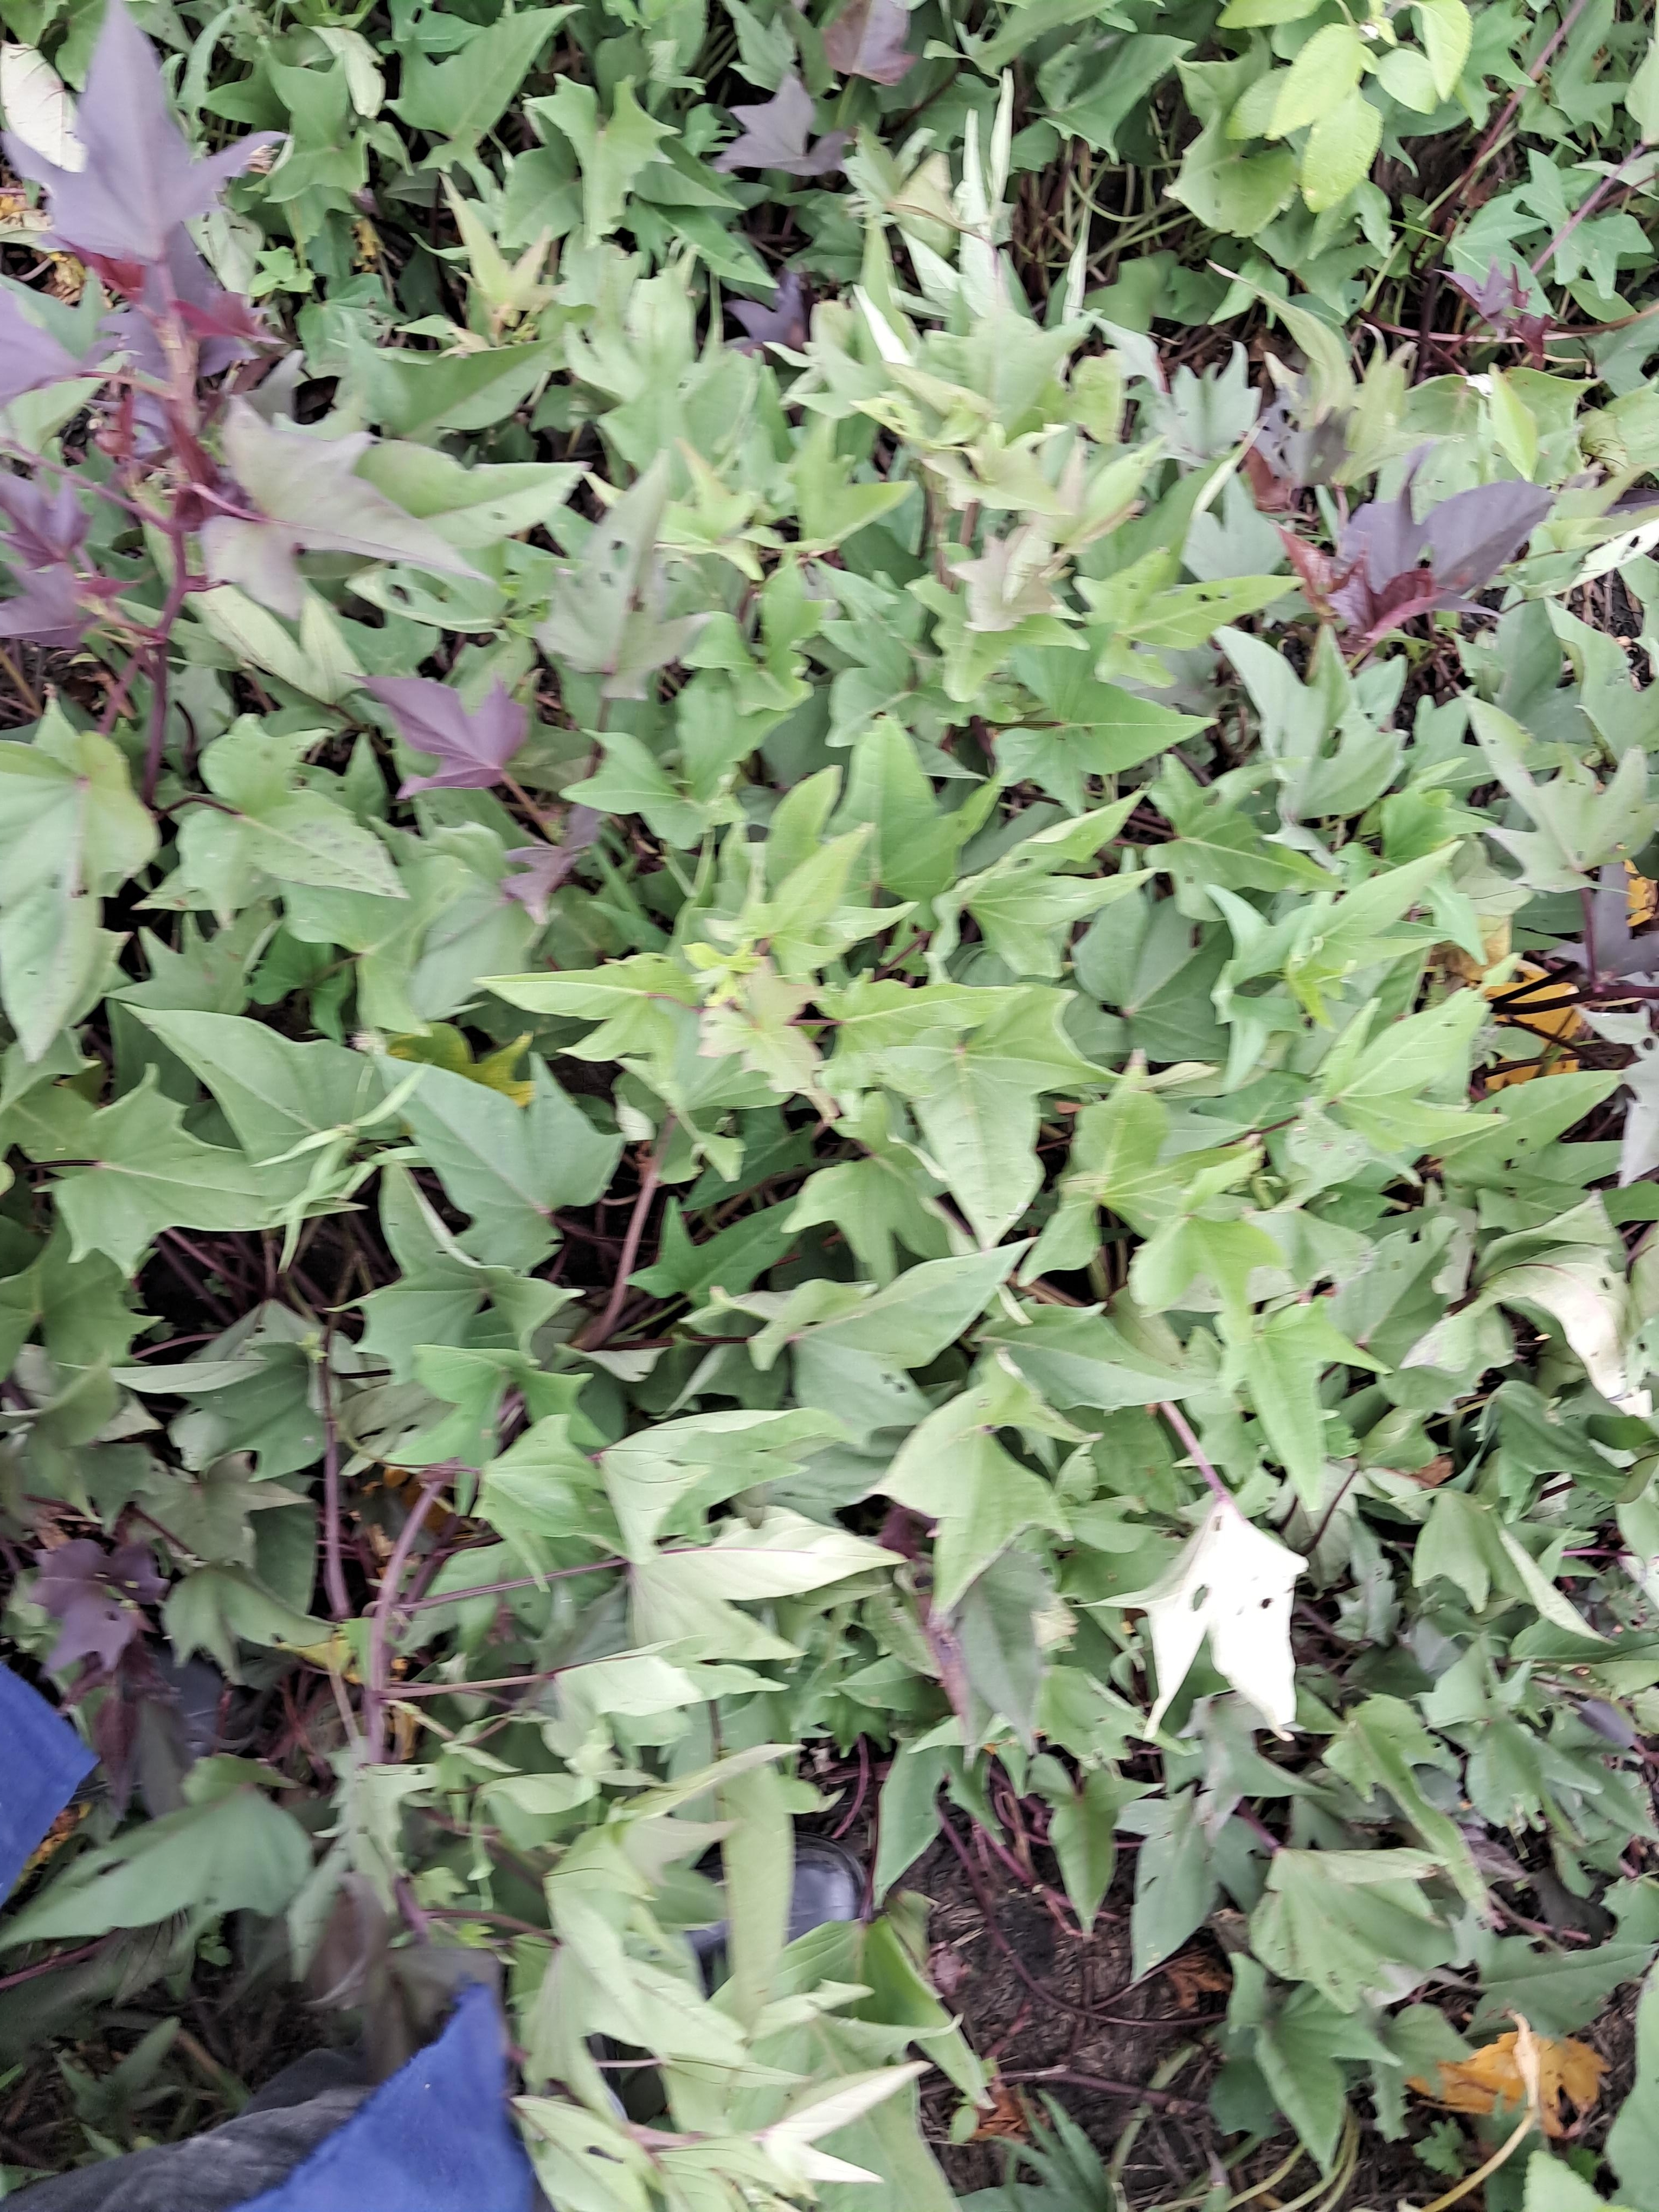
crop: sweet potato
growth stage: vegetative
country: Tanzania
